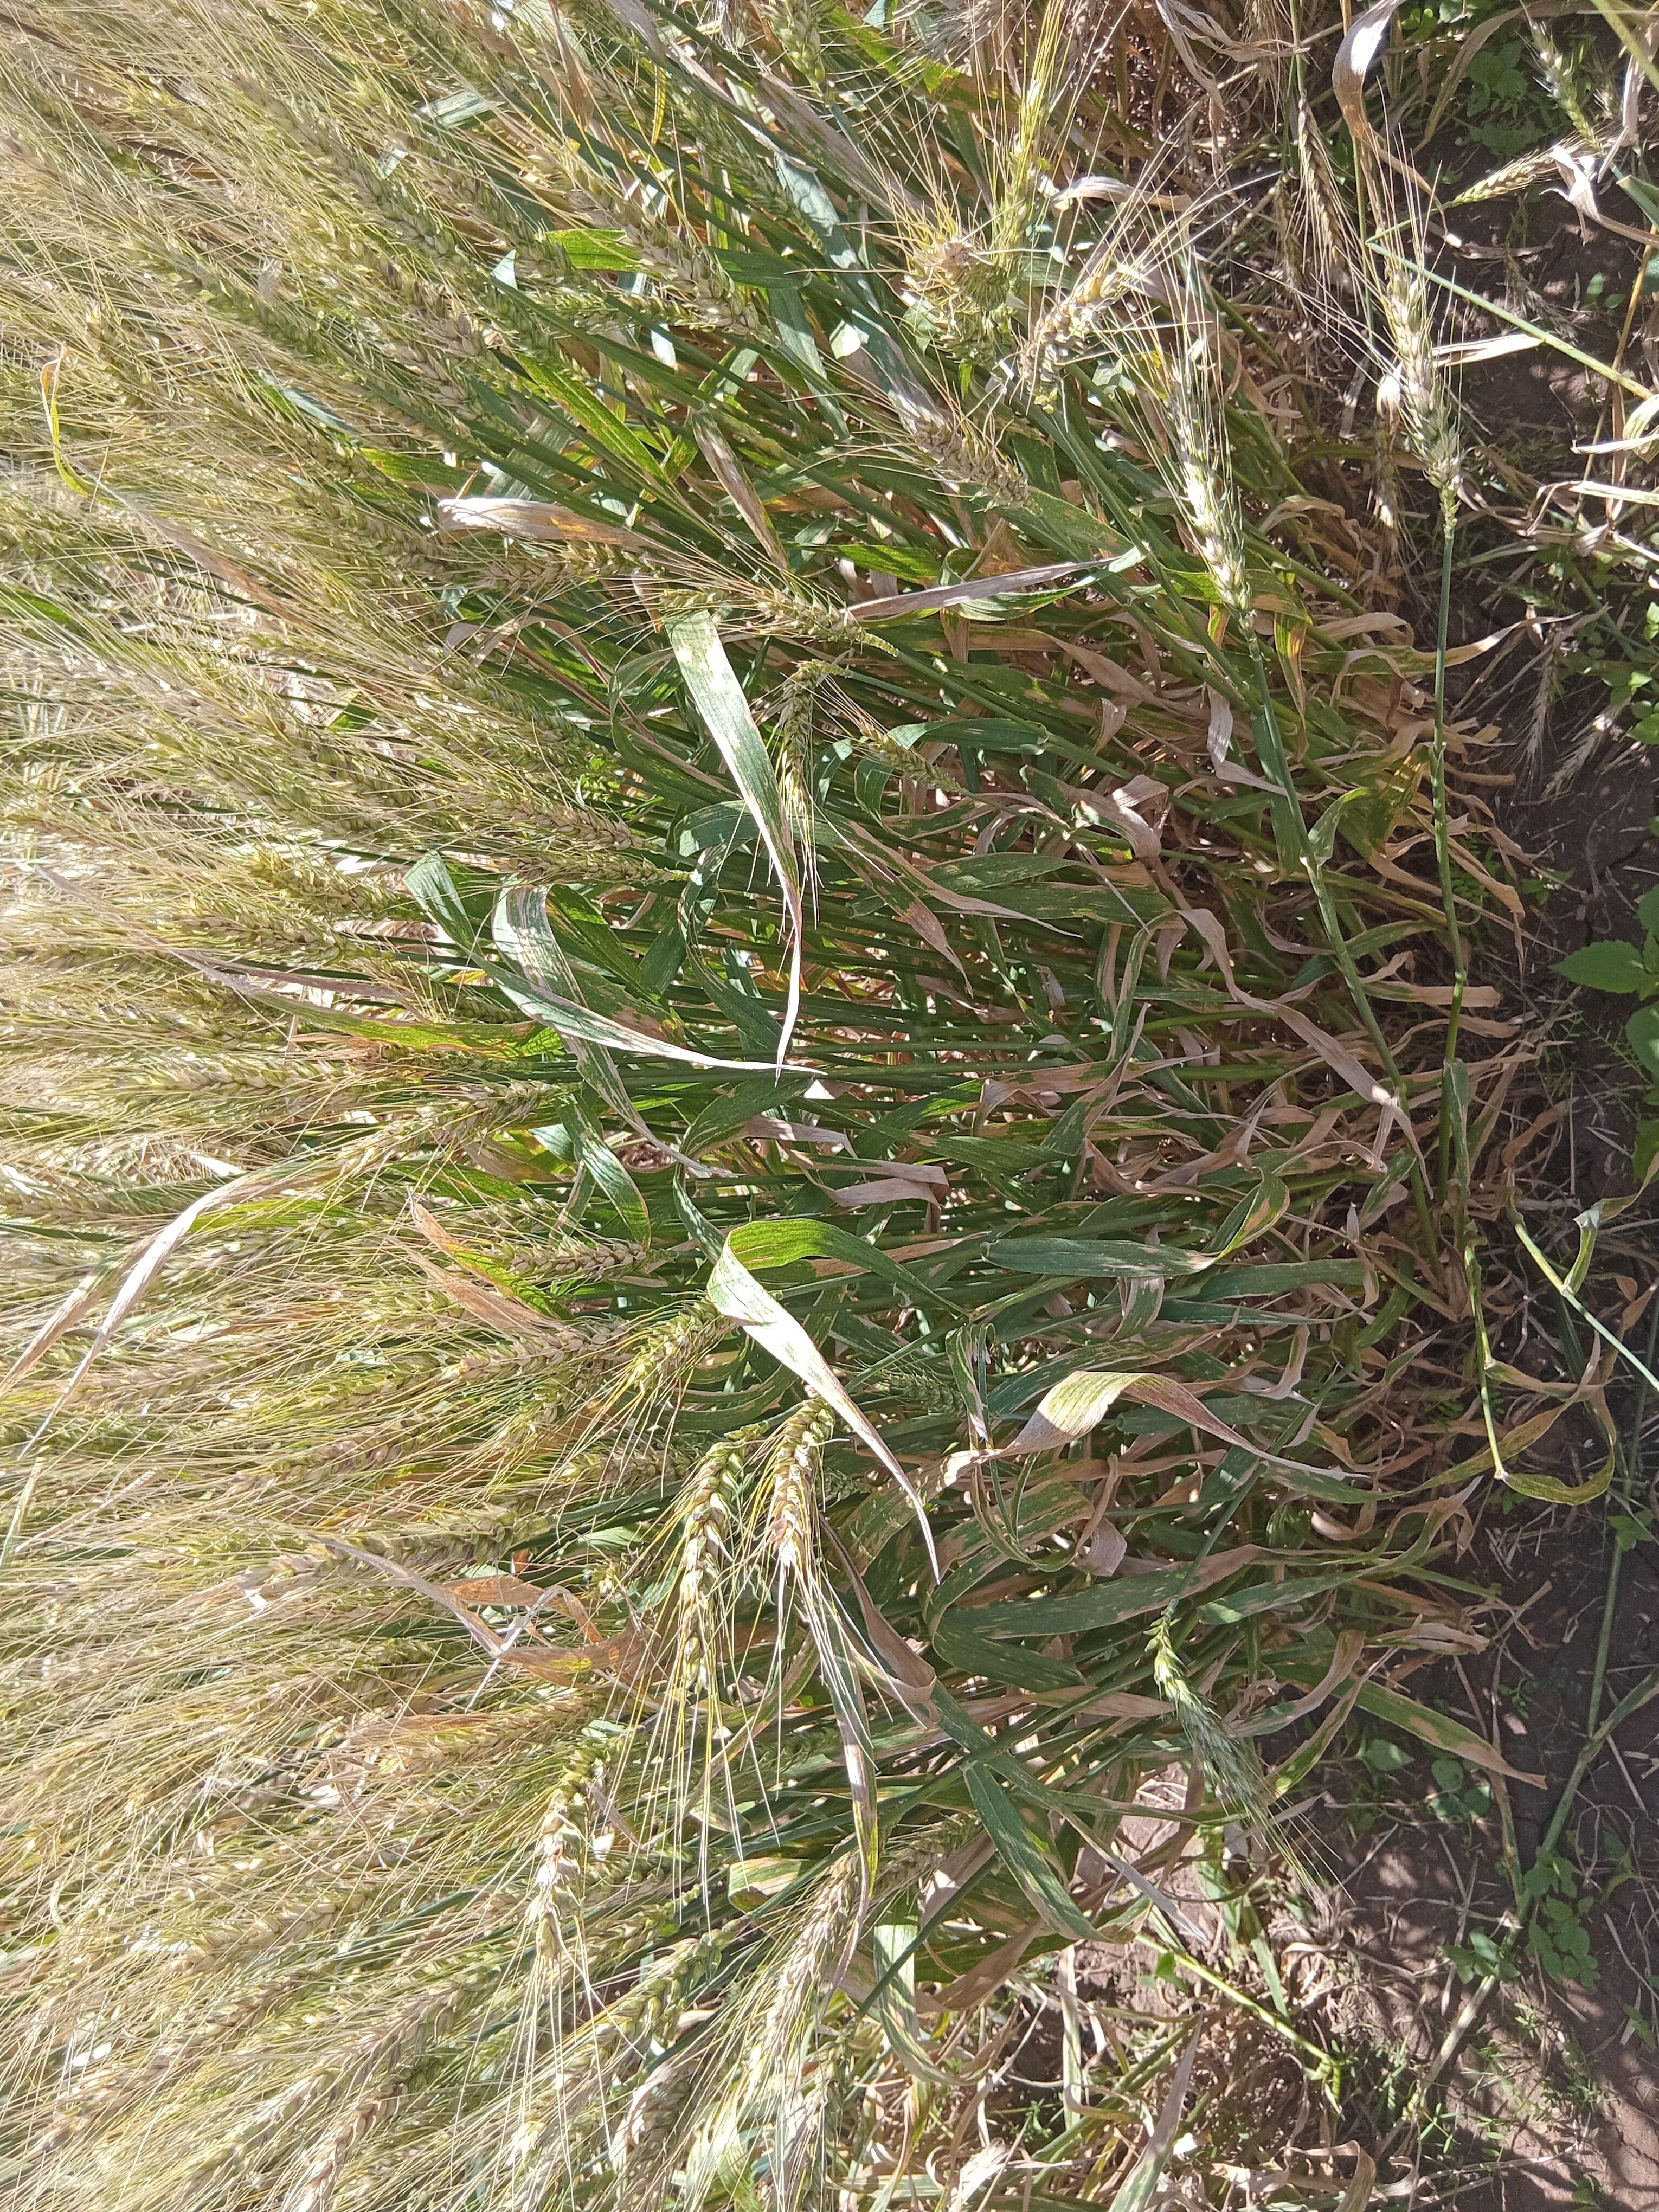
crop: wheat
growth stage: maturity
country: Kenya
